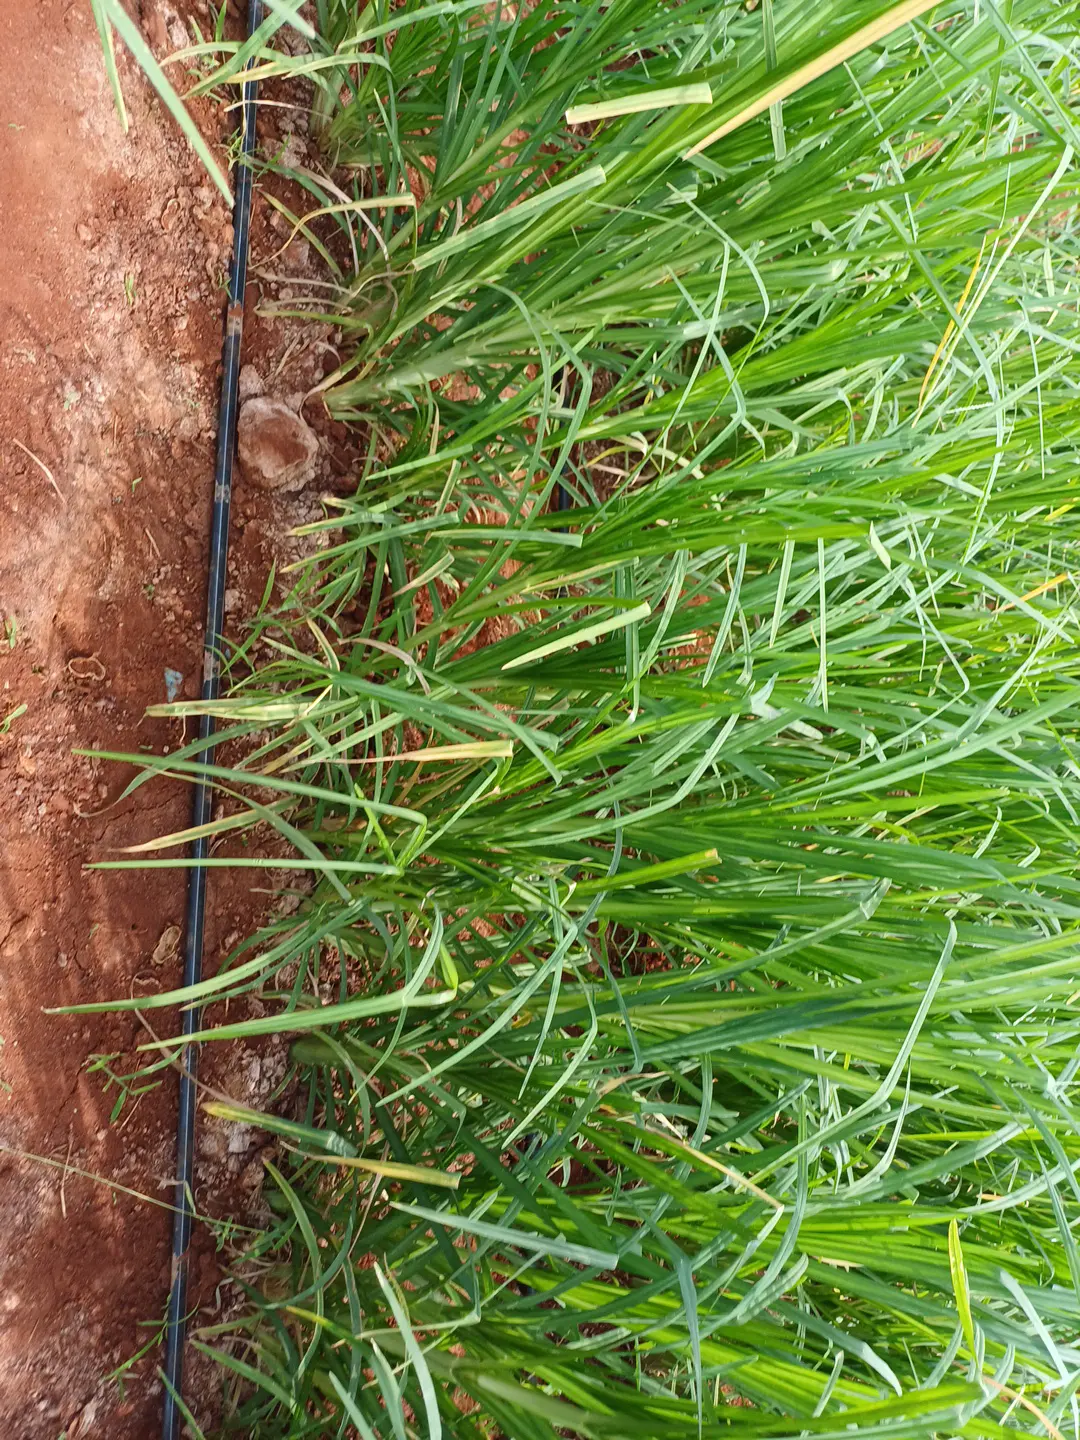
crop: finger millet
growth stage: flowering
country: Kenya
